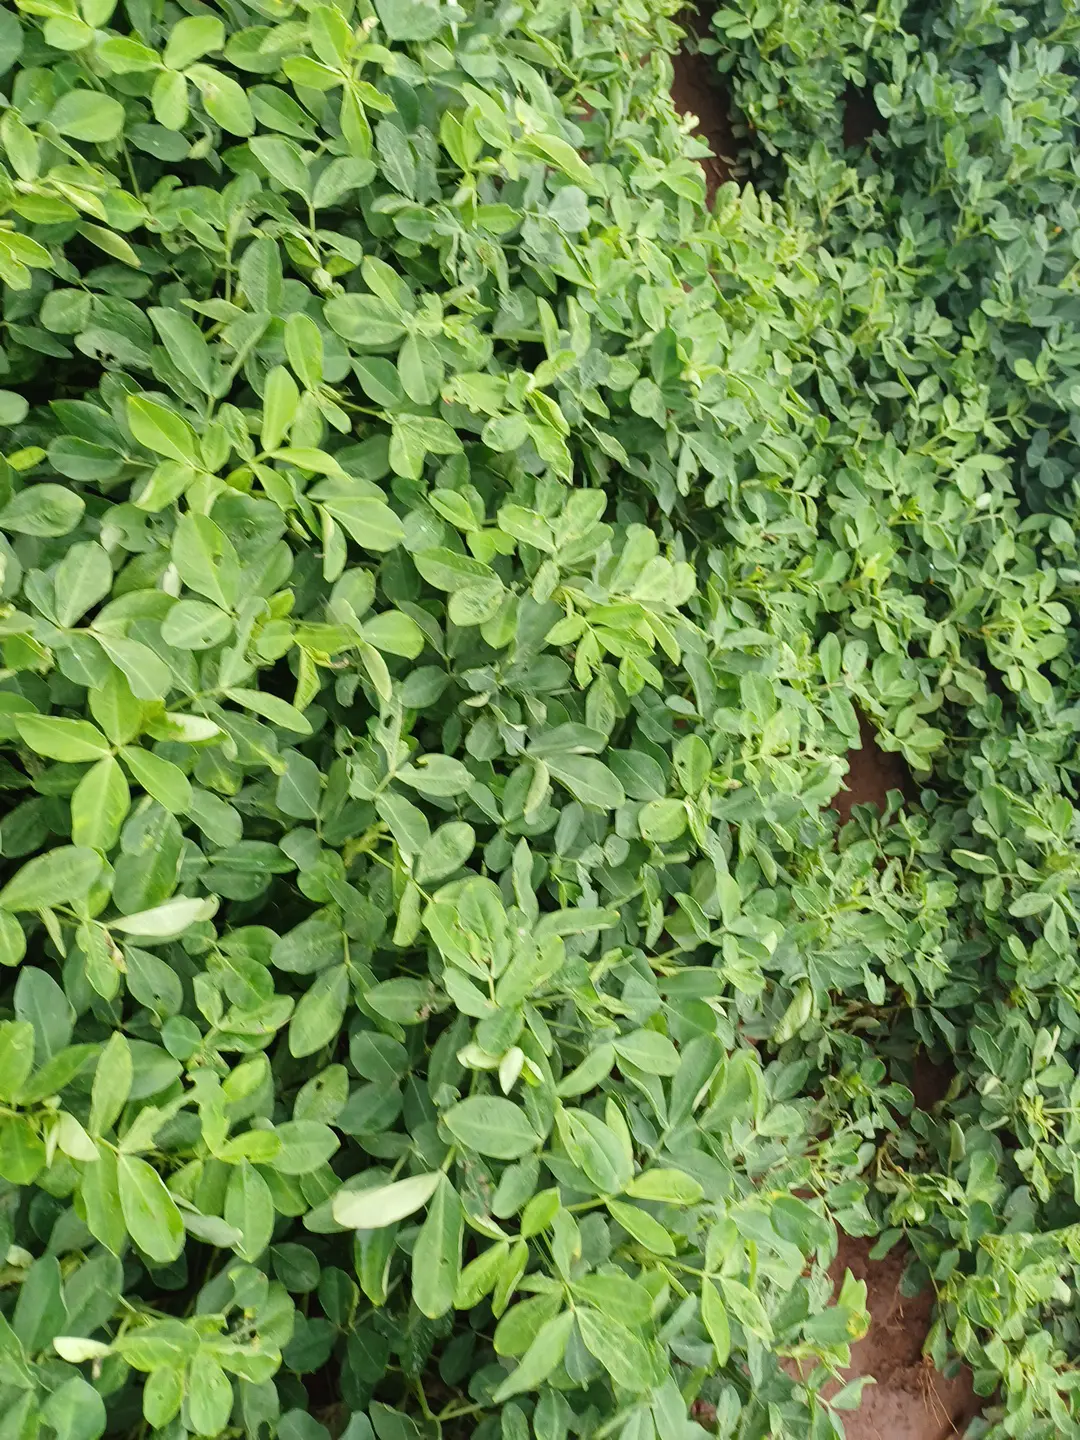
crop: groundnut
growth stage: pegging
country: Kenya
